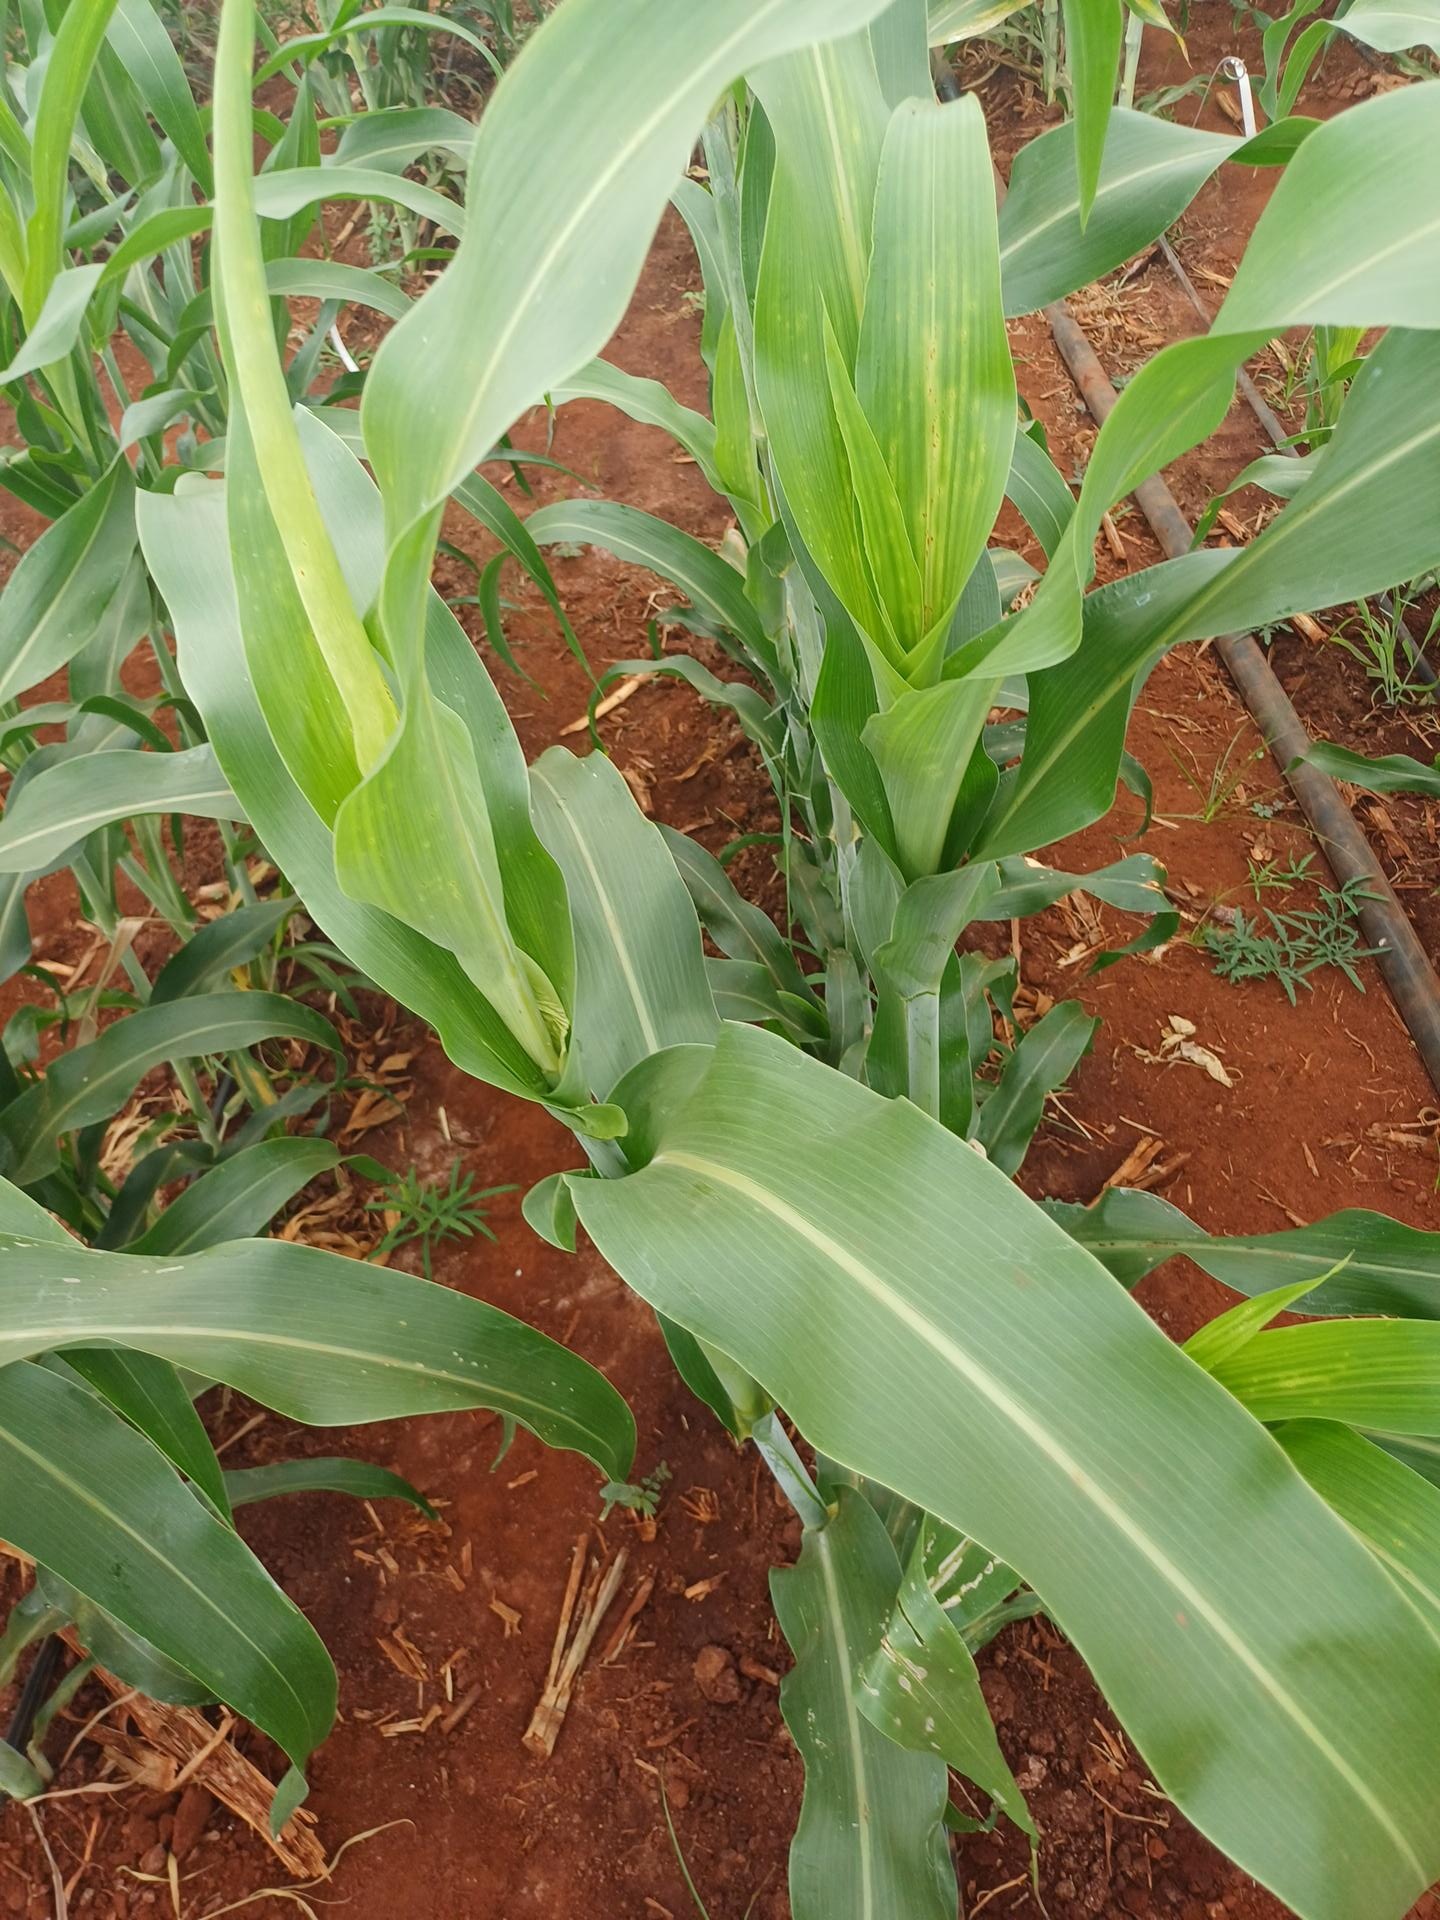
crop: sorghum
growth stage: heading tuber
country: Kenya
